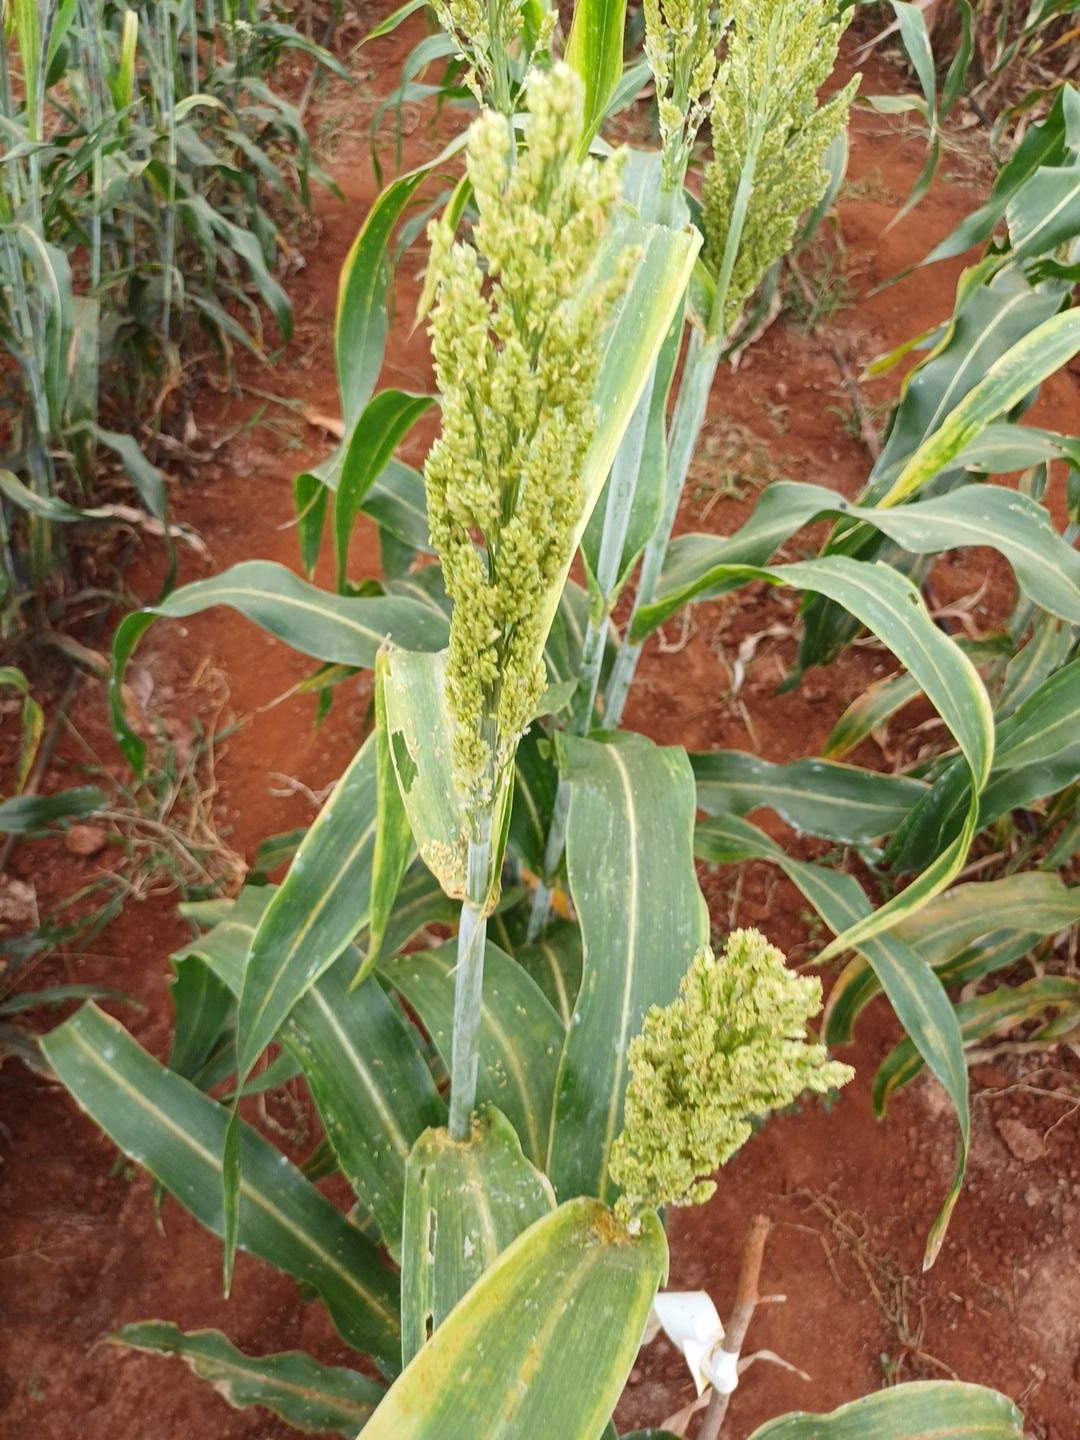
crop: sorghum
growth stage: flowering
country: Kenya
